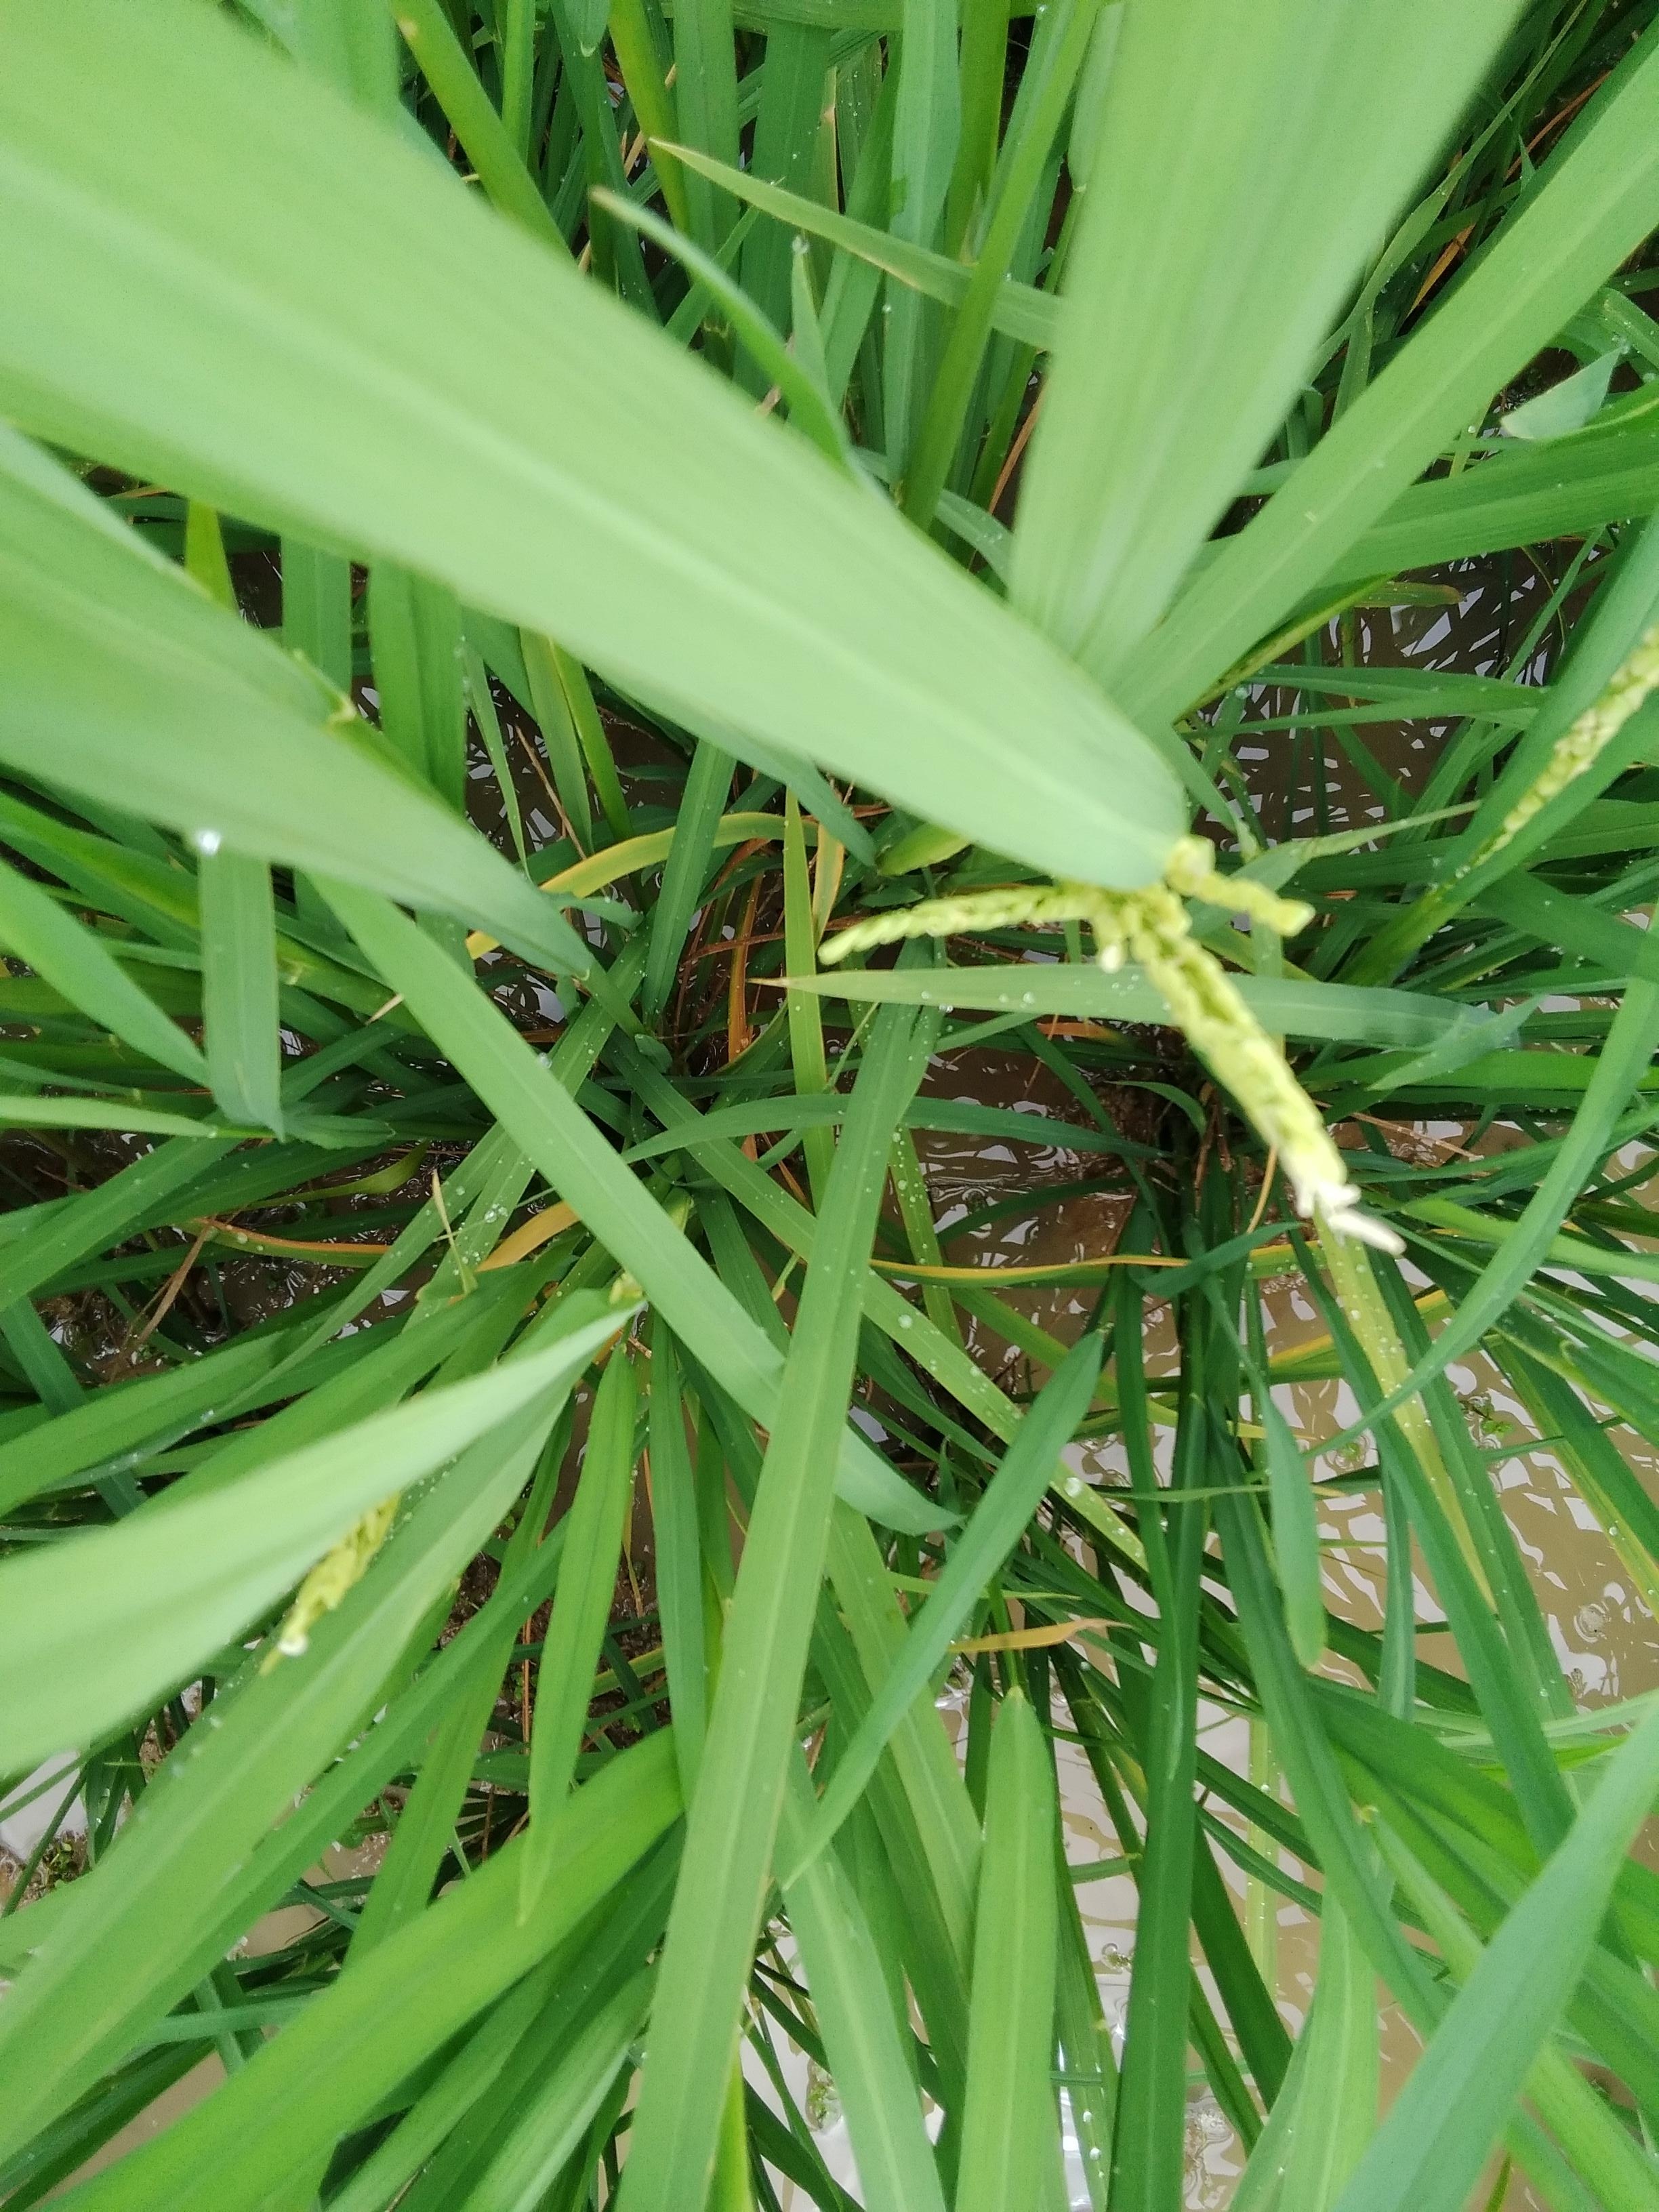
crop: rice
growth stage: heading
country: Nigeria
